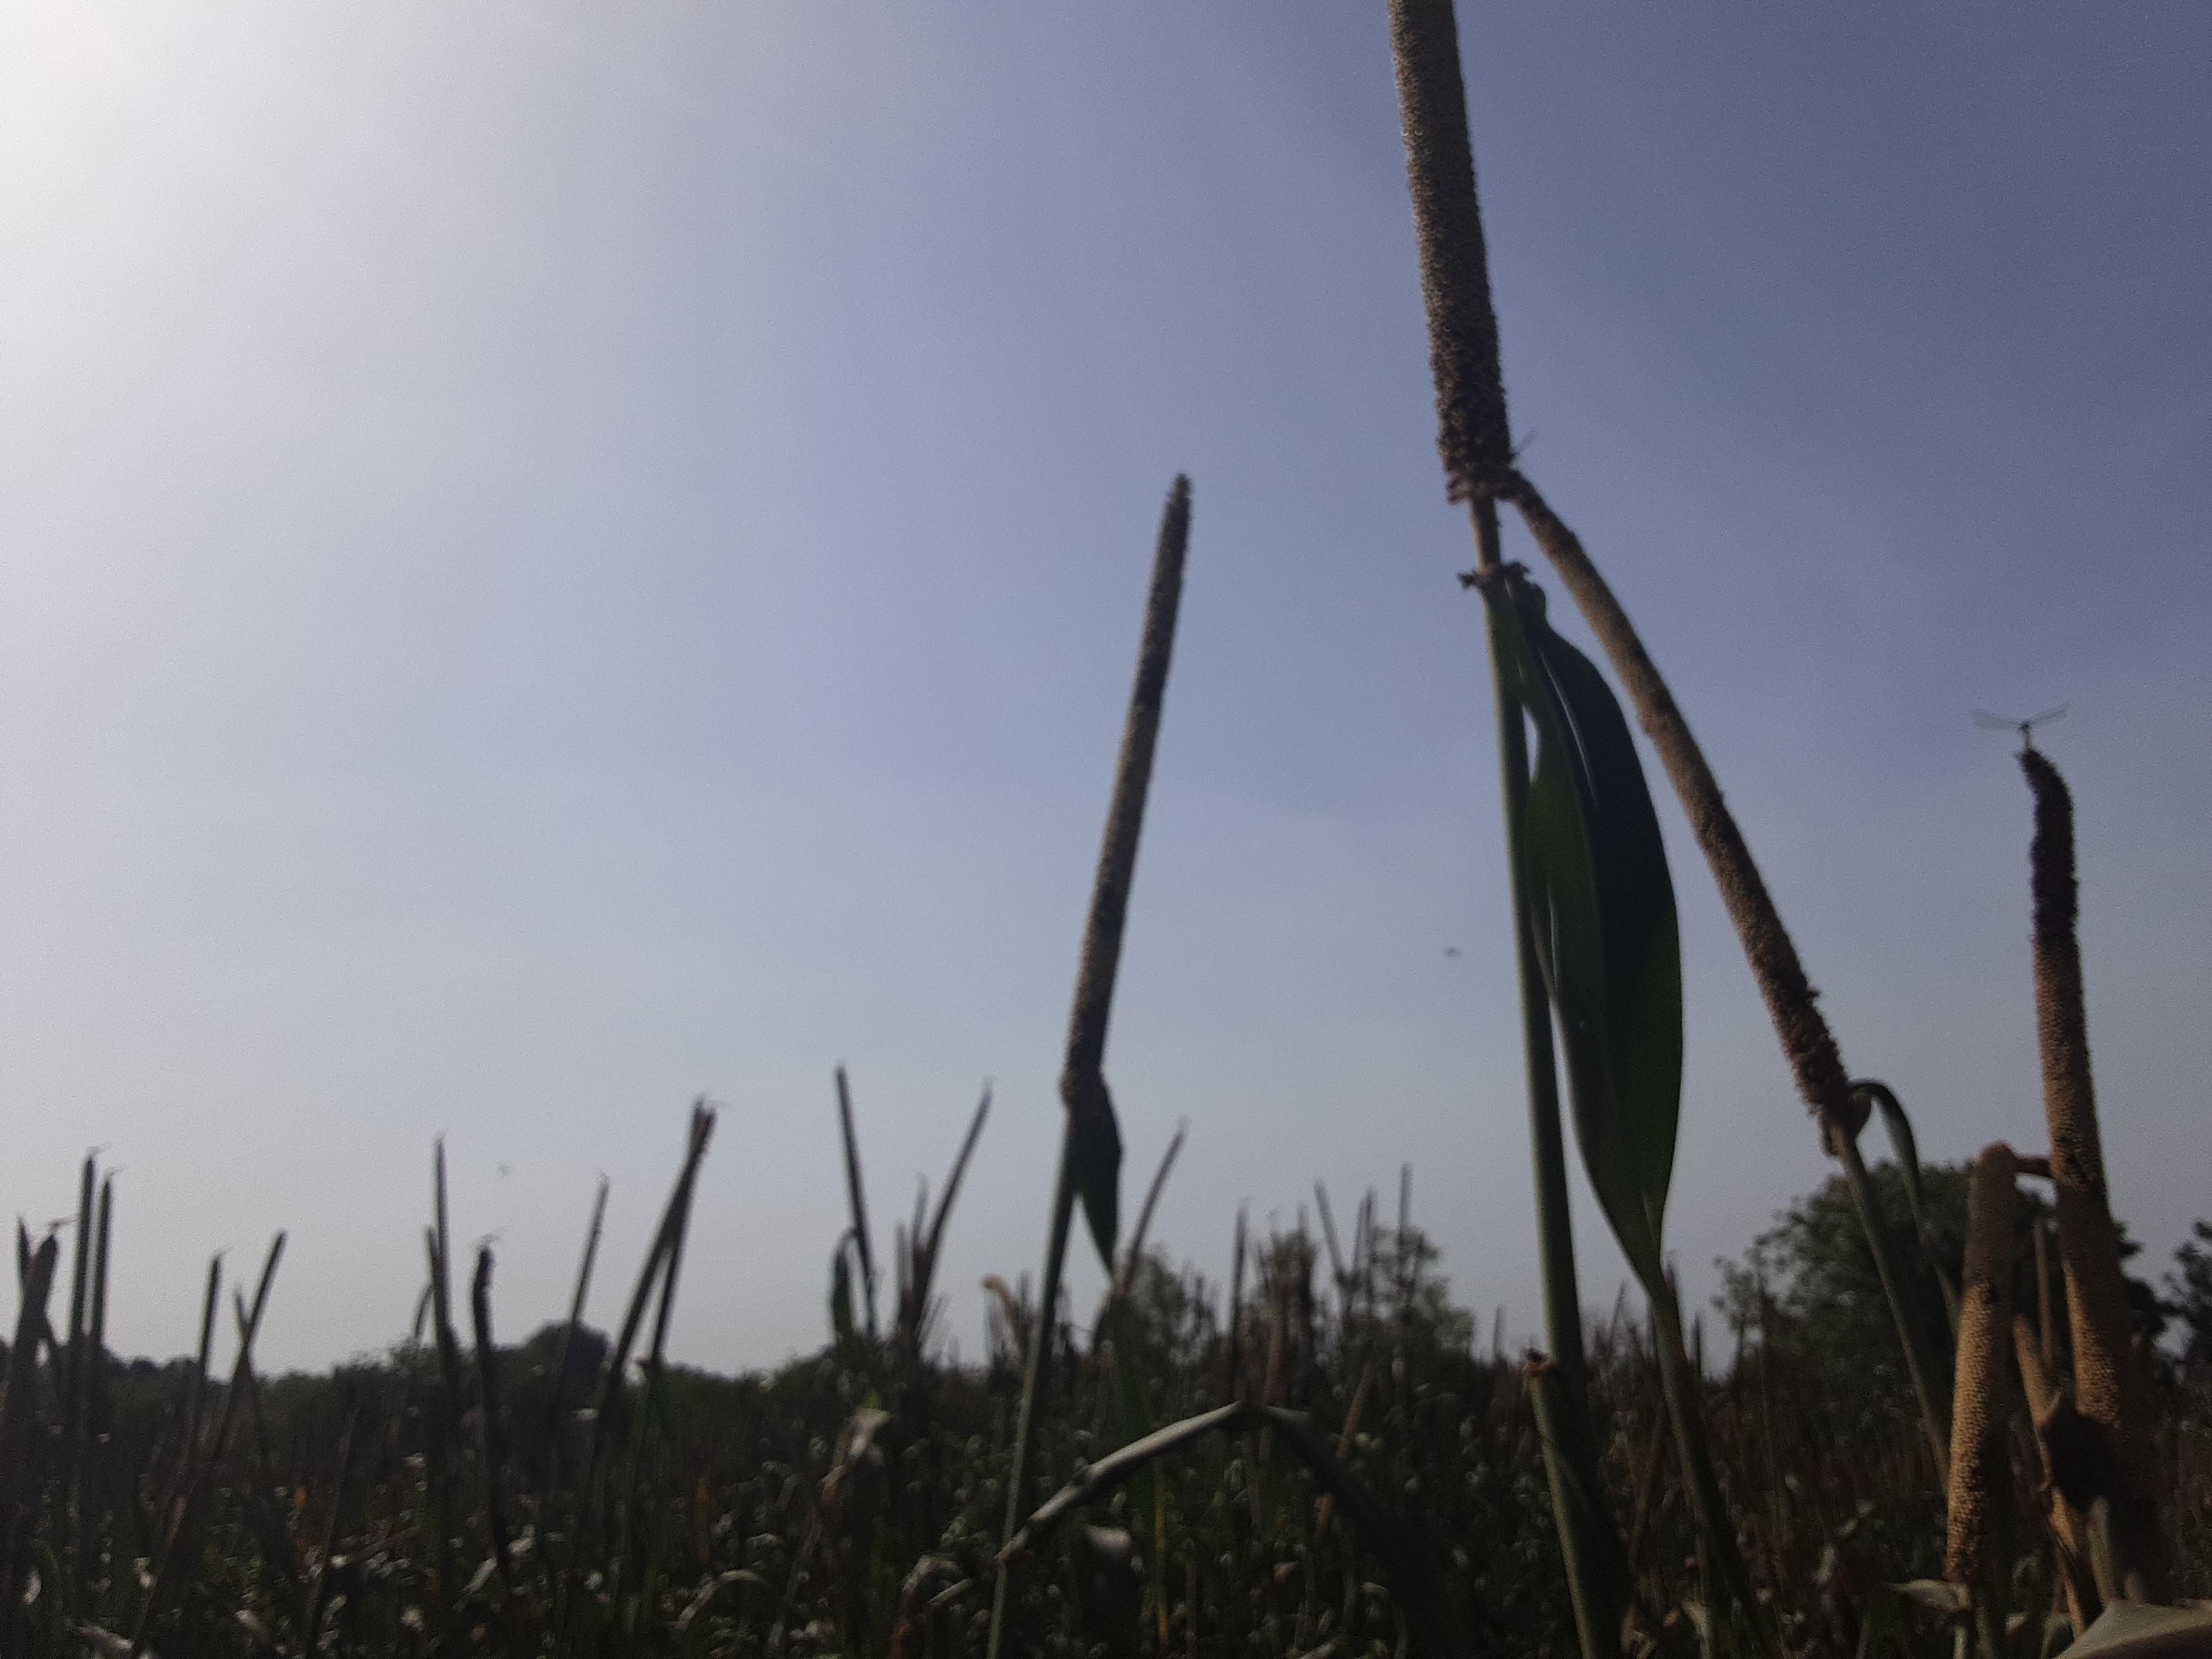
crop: pearl millet
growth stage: filling grain
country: Senegal
